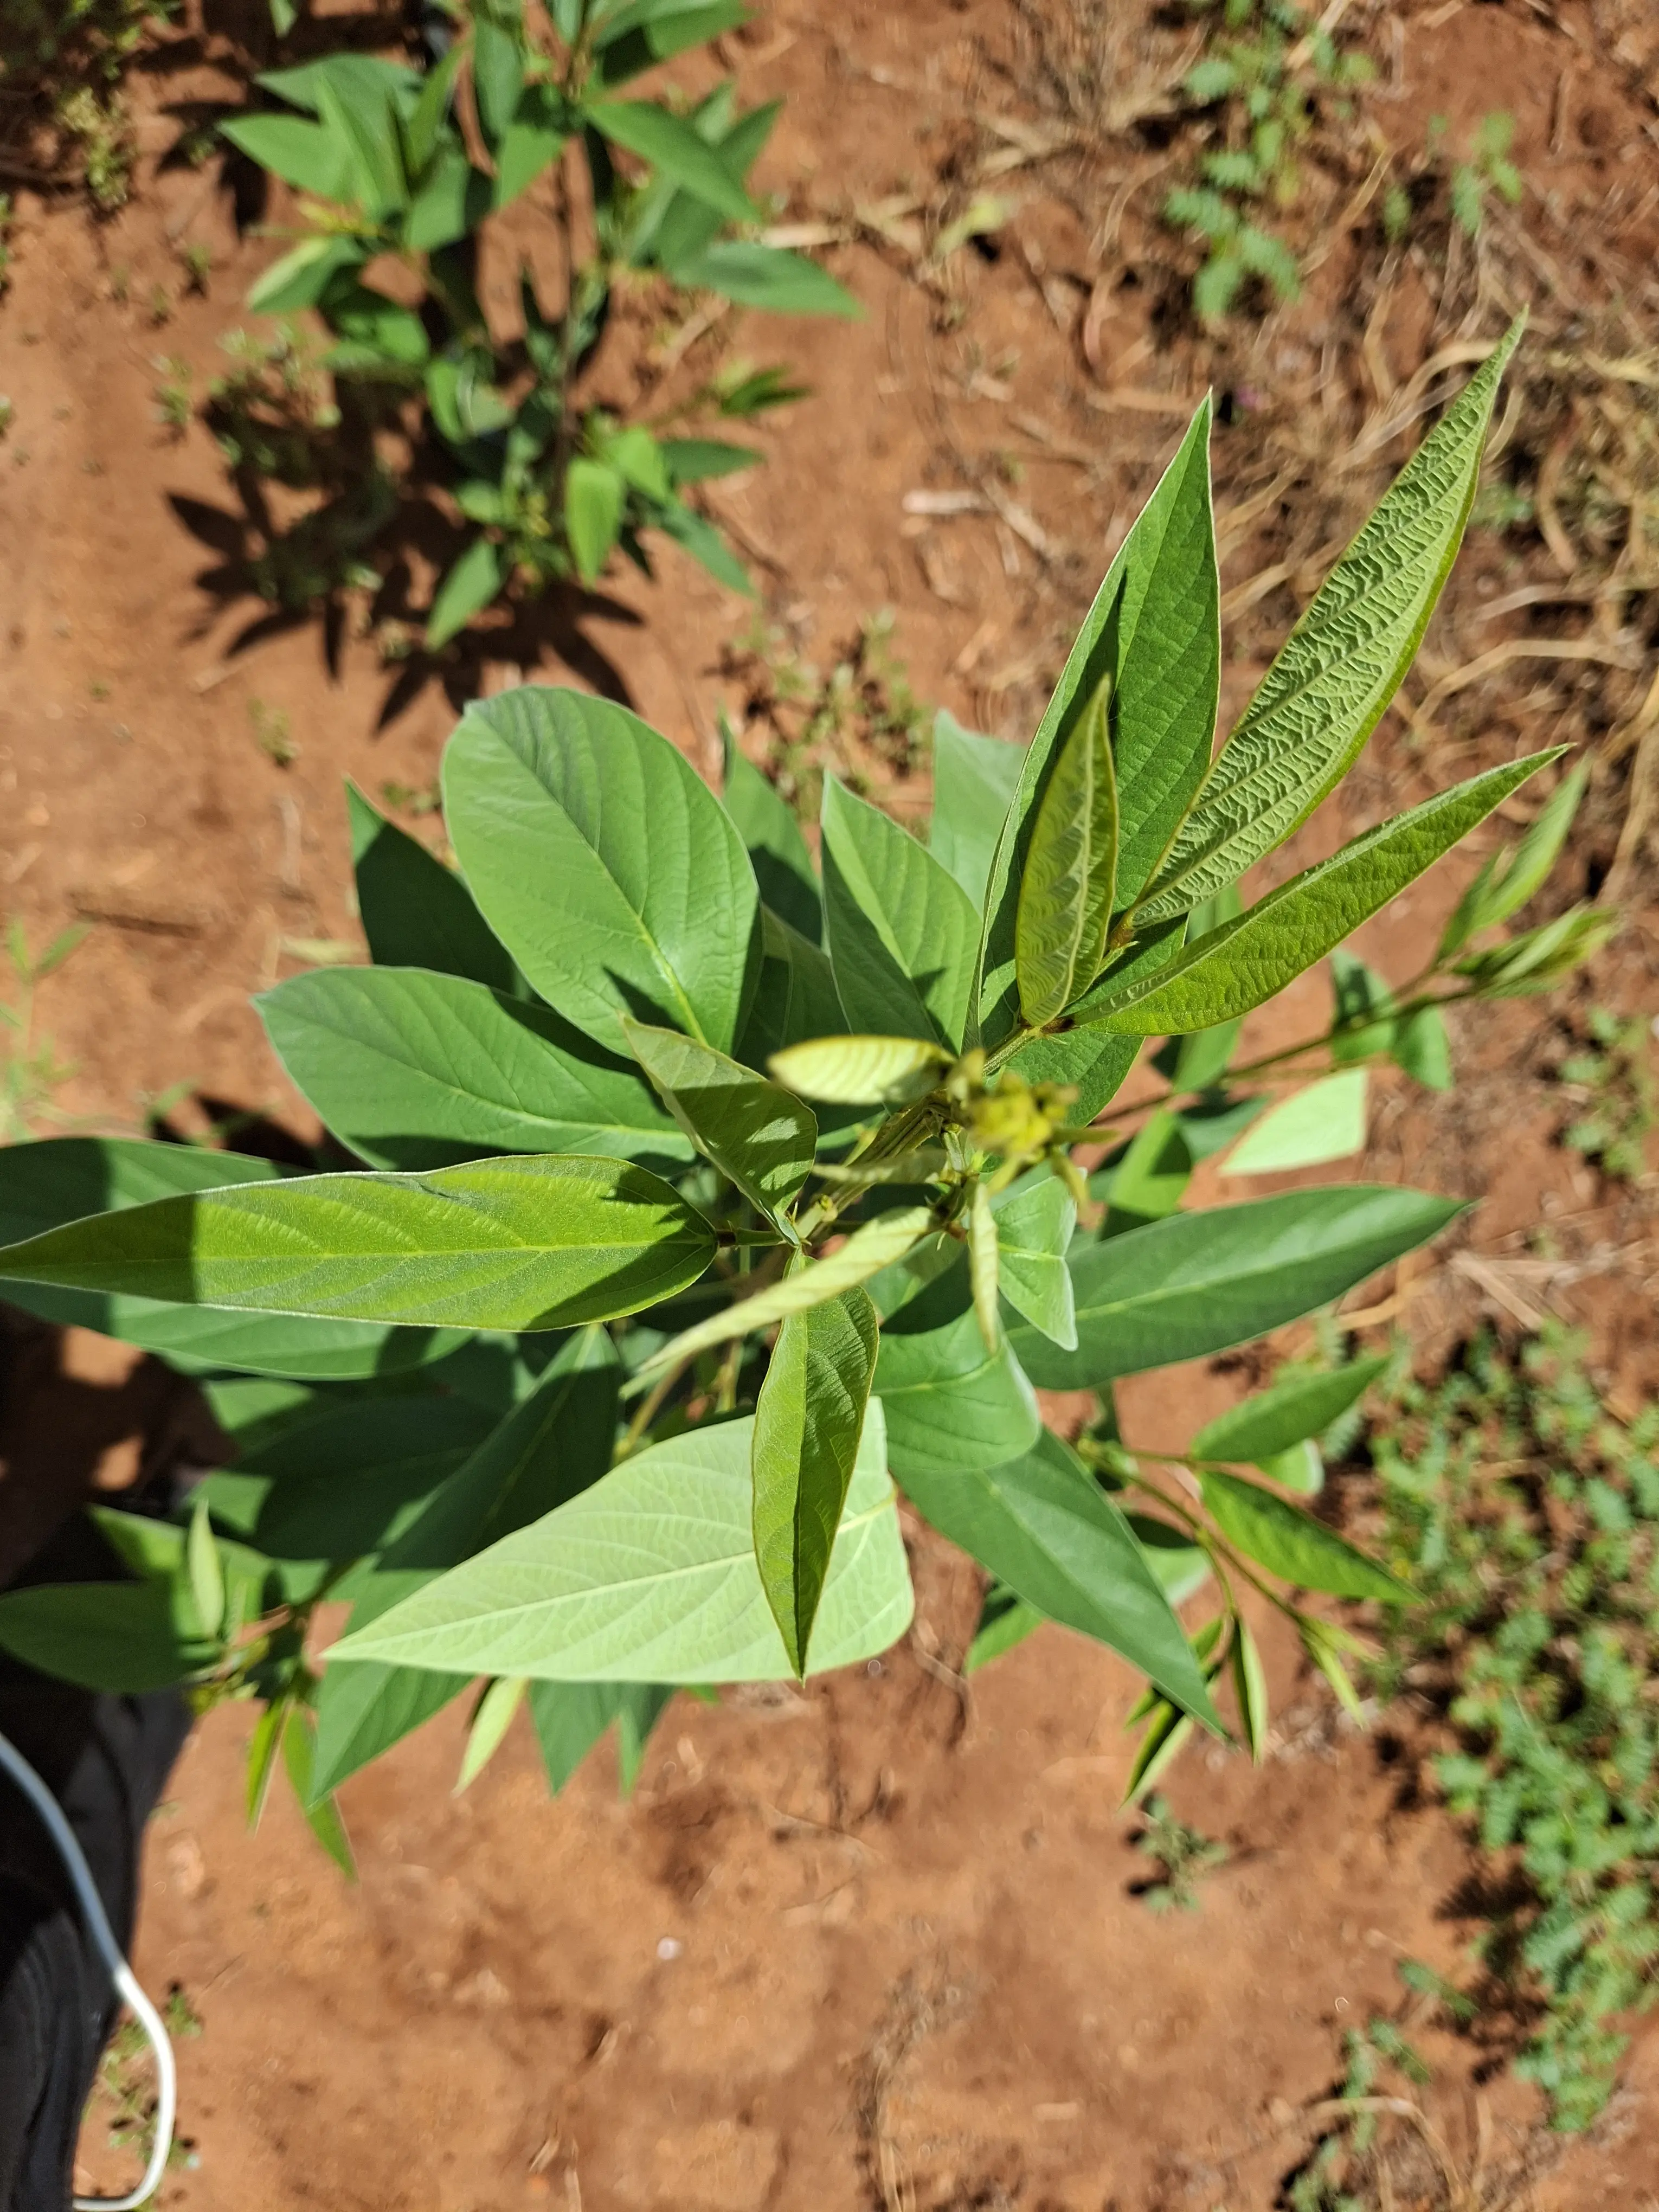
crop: pigeonpea
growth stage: vegetative
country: Kenya
